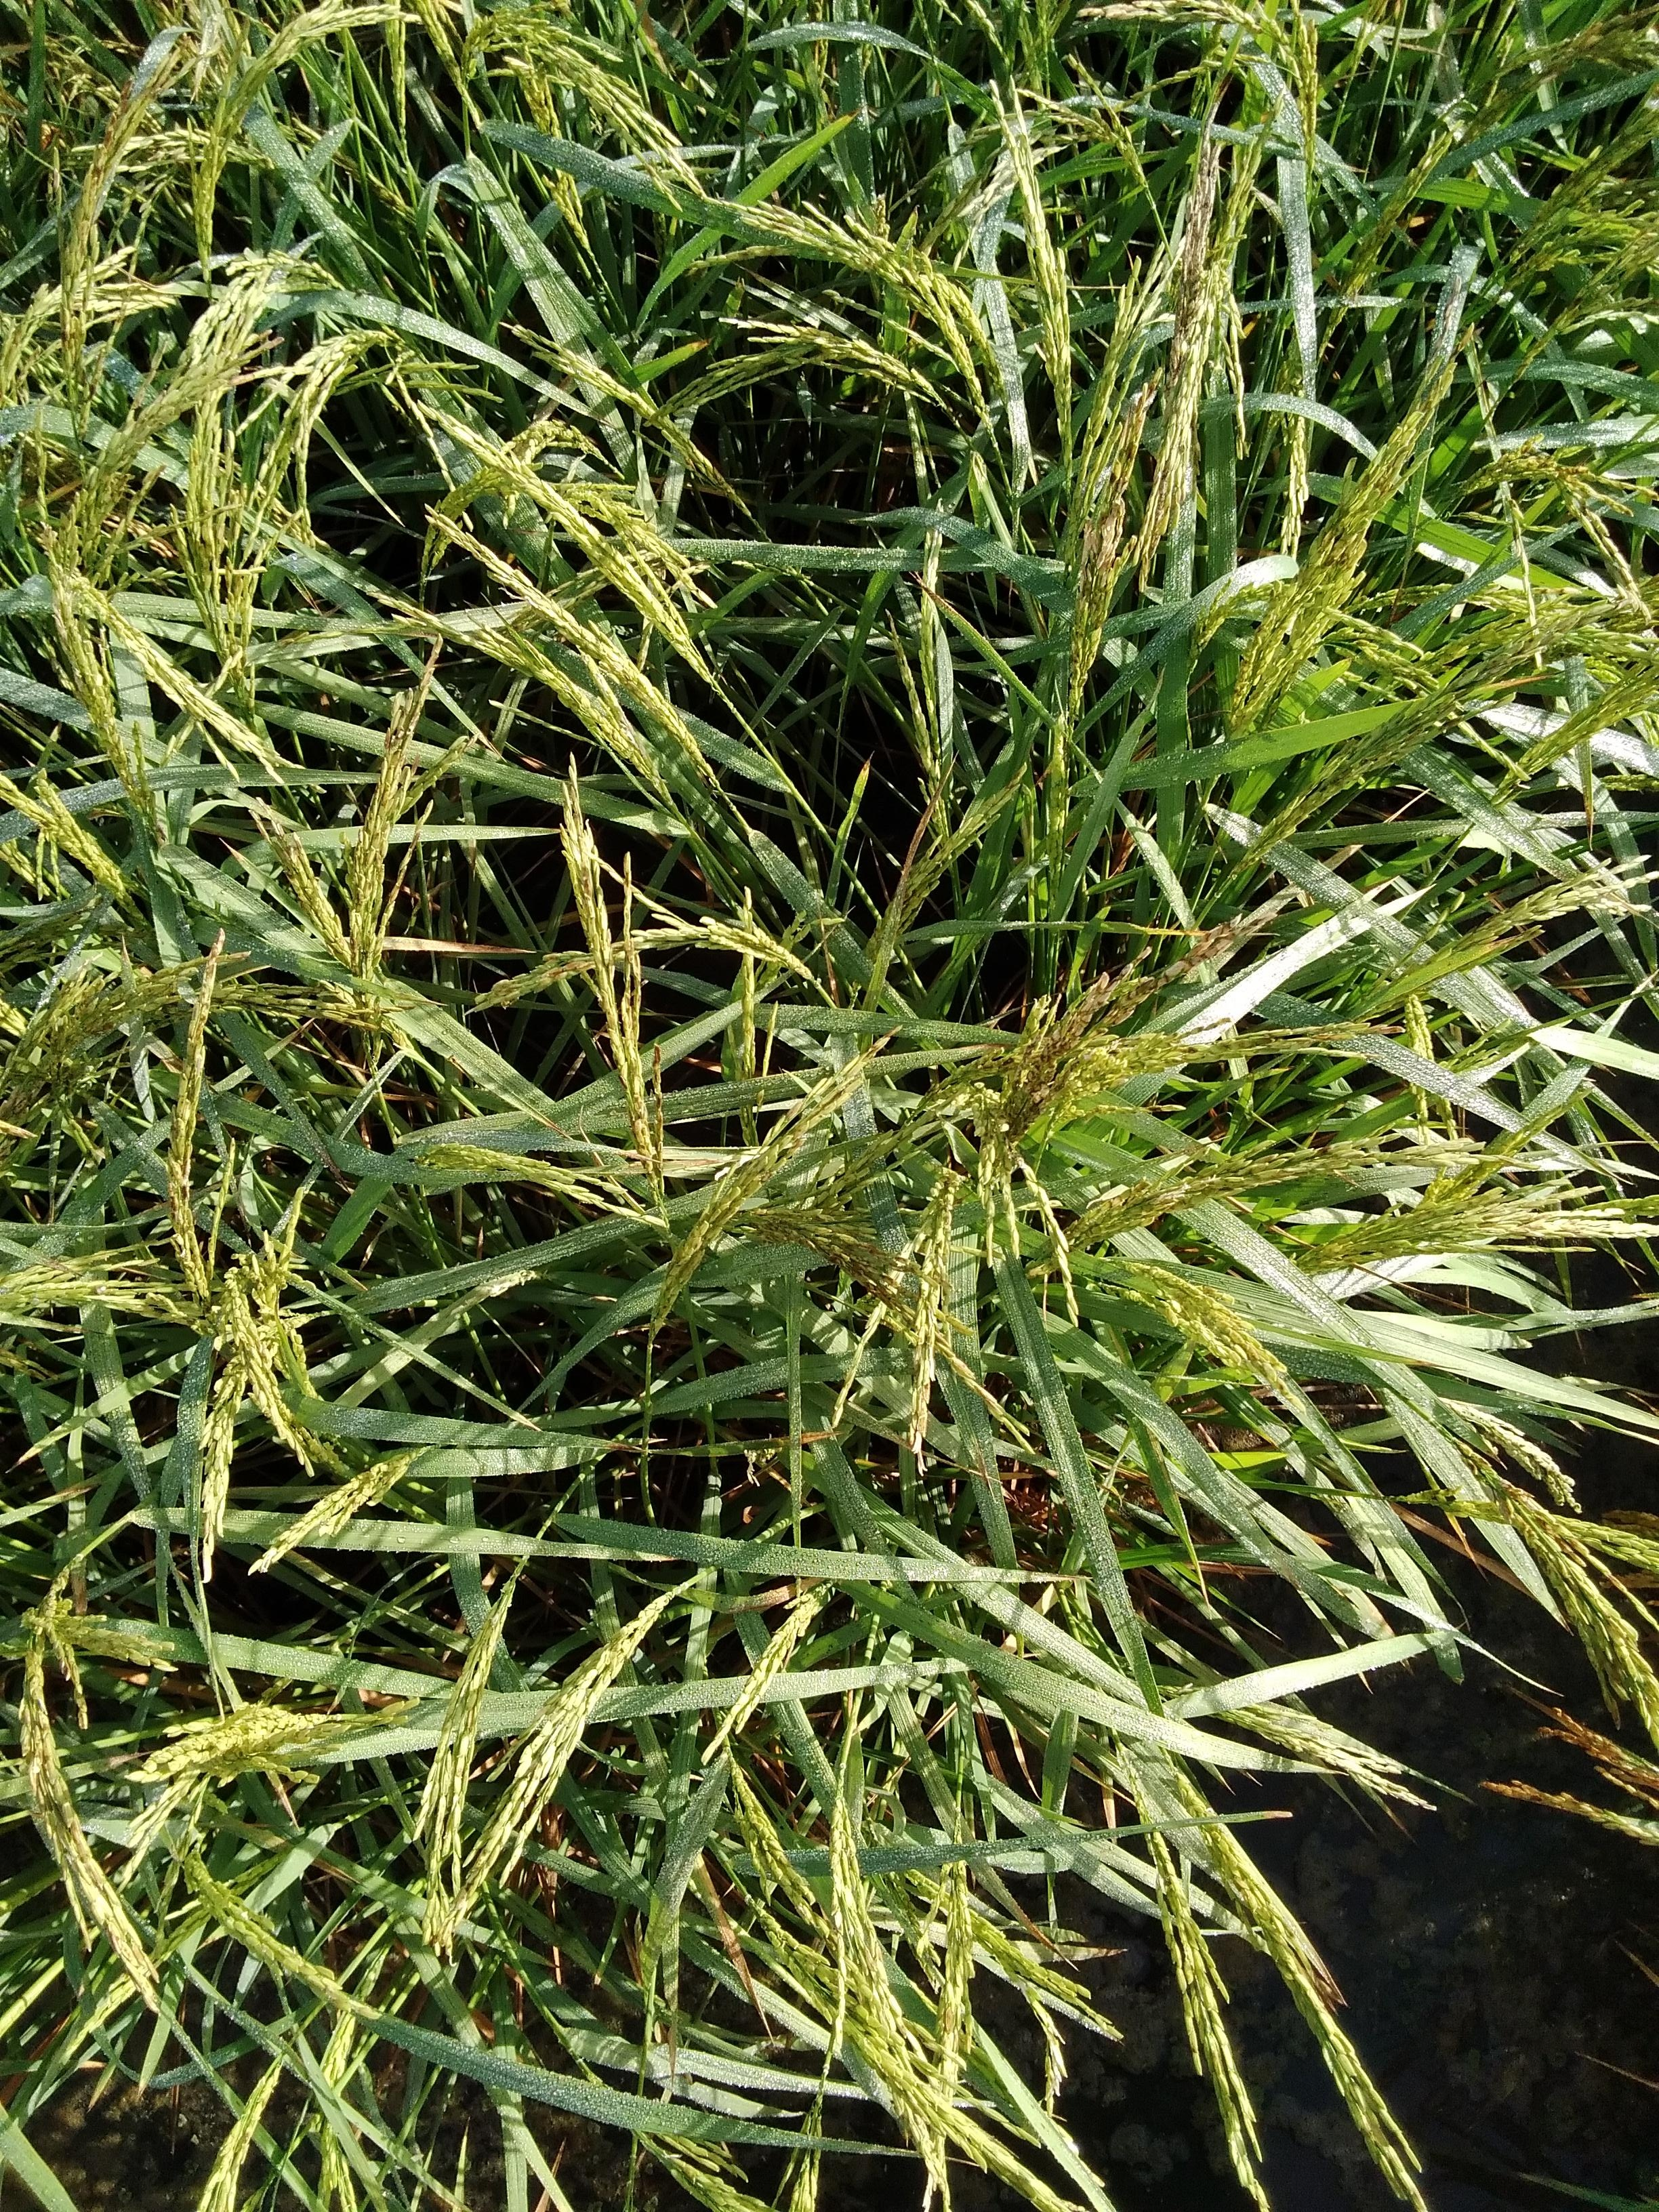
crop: rice
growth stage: stage milk
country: Senegal
